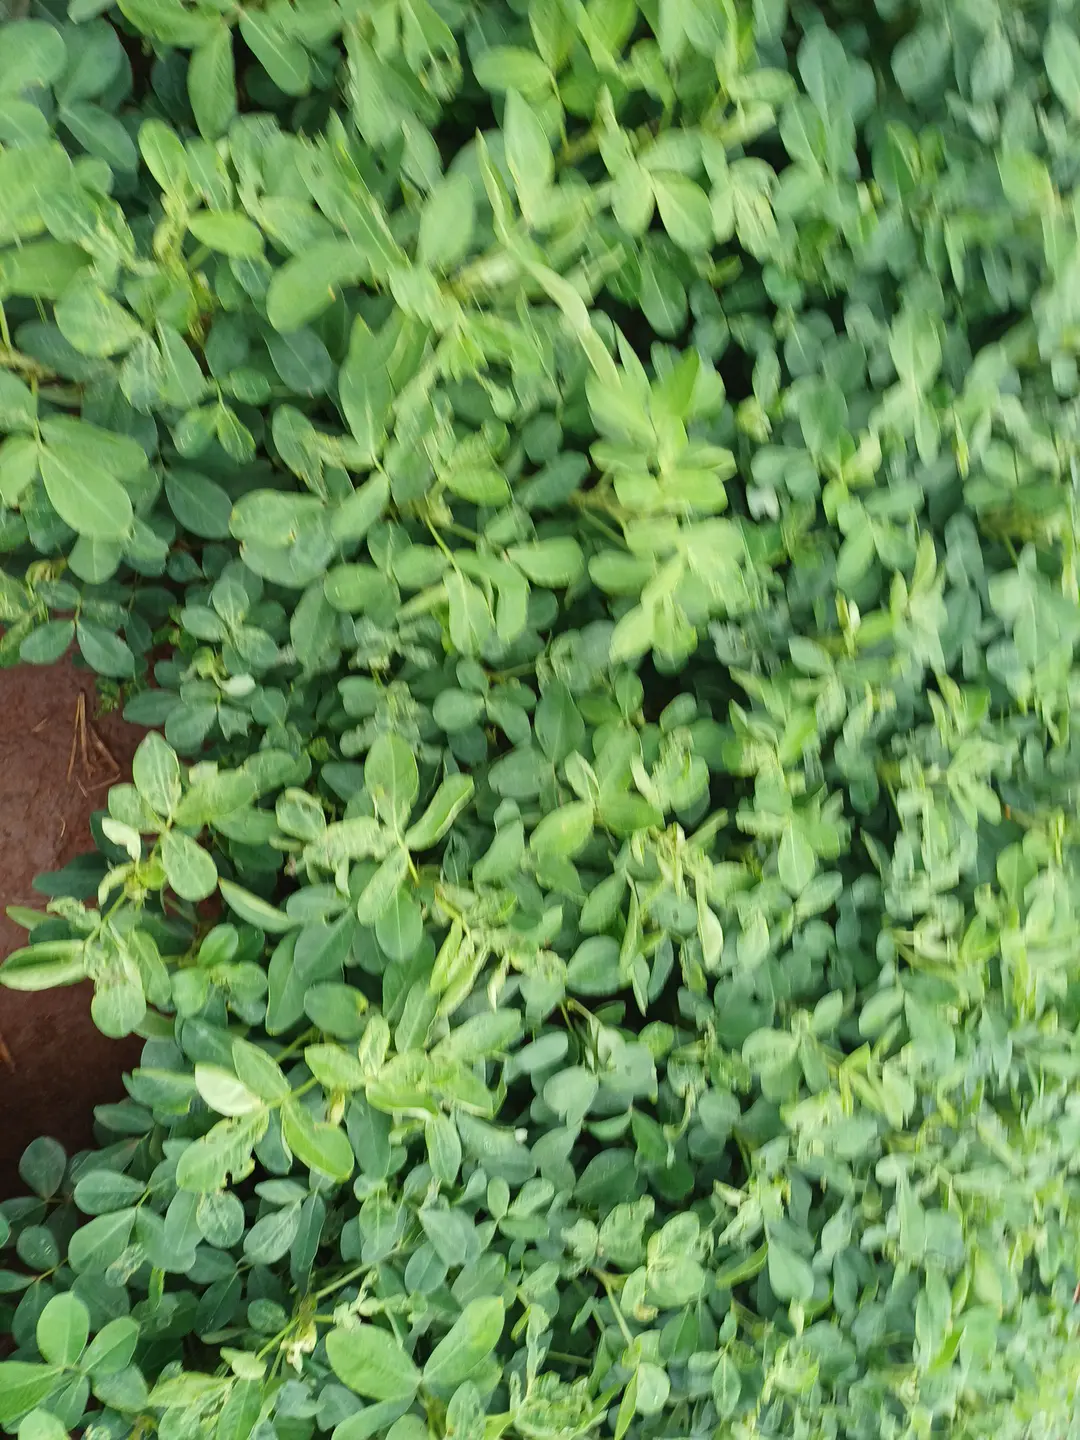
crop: groundnut
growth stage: pegging
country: Kenya
